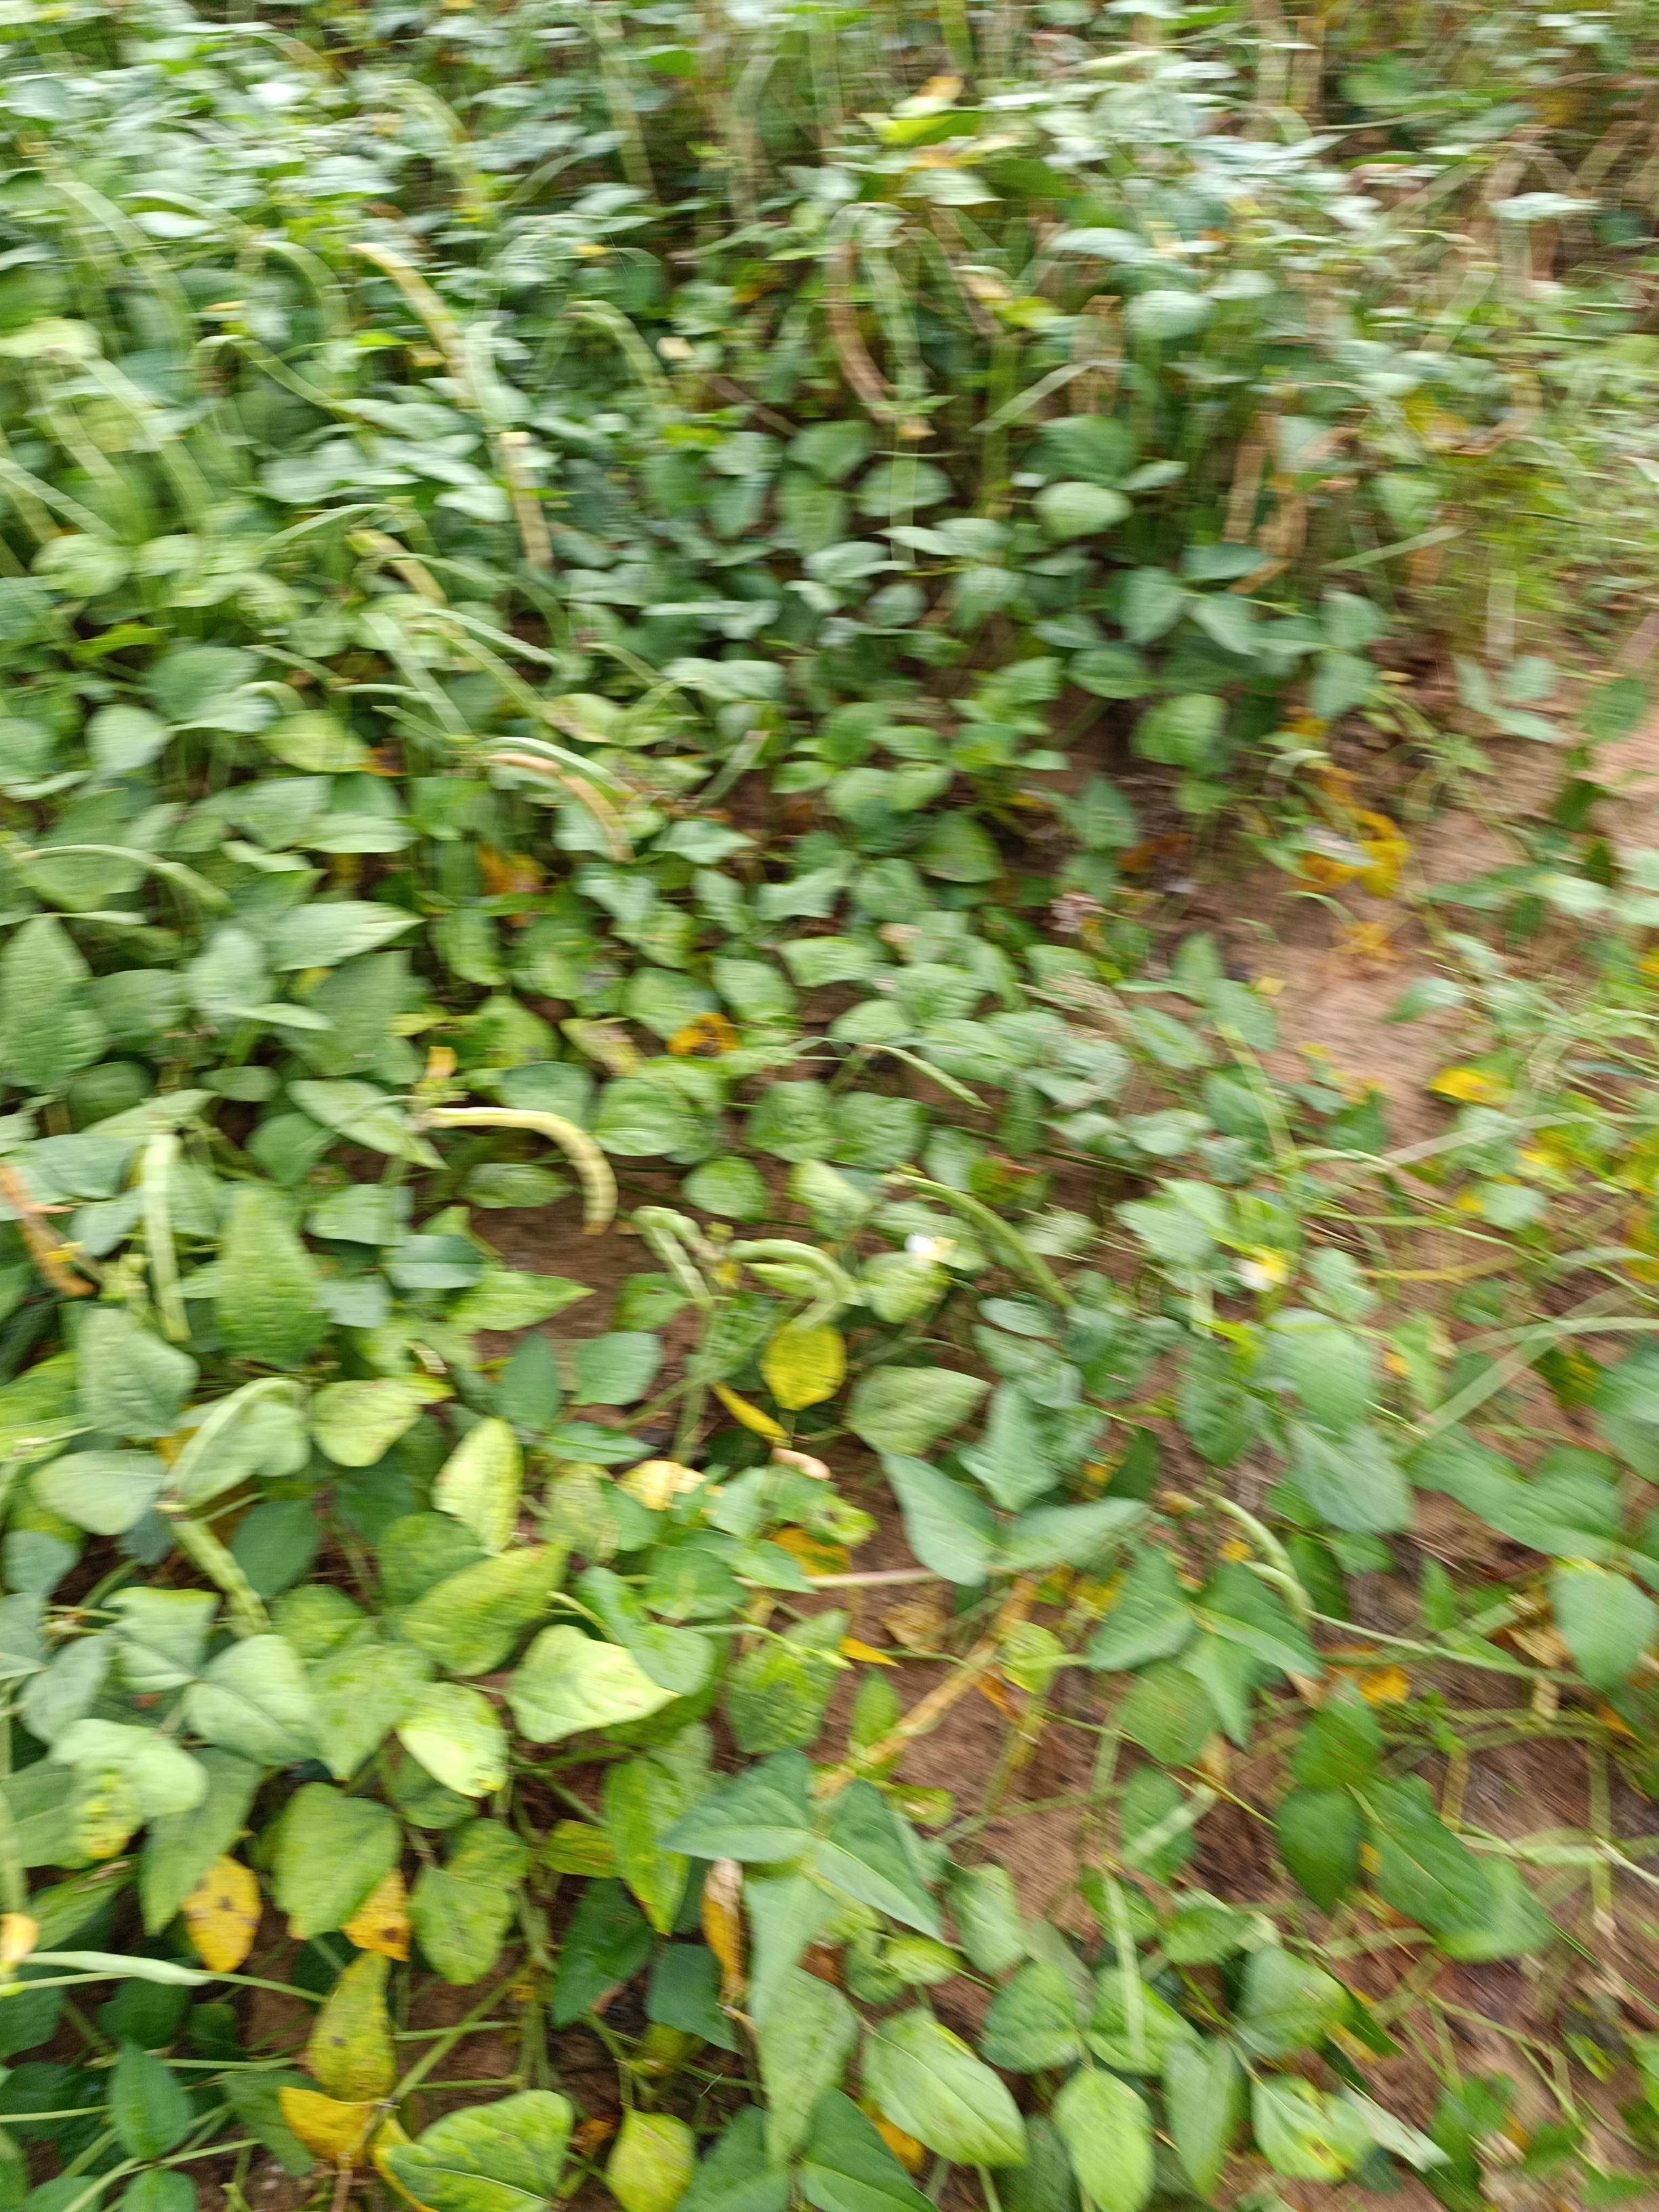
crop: cowpea
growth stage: maturity
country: Nigeria
